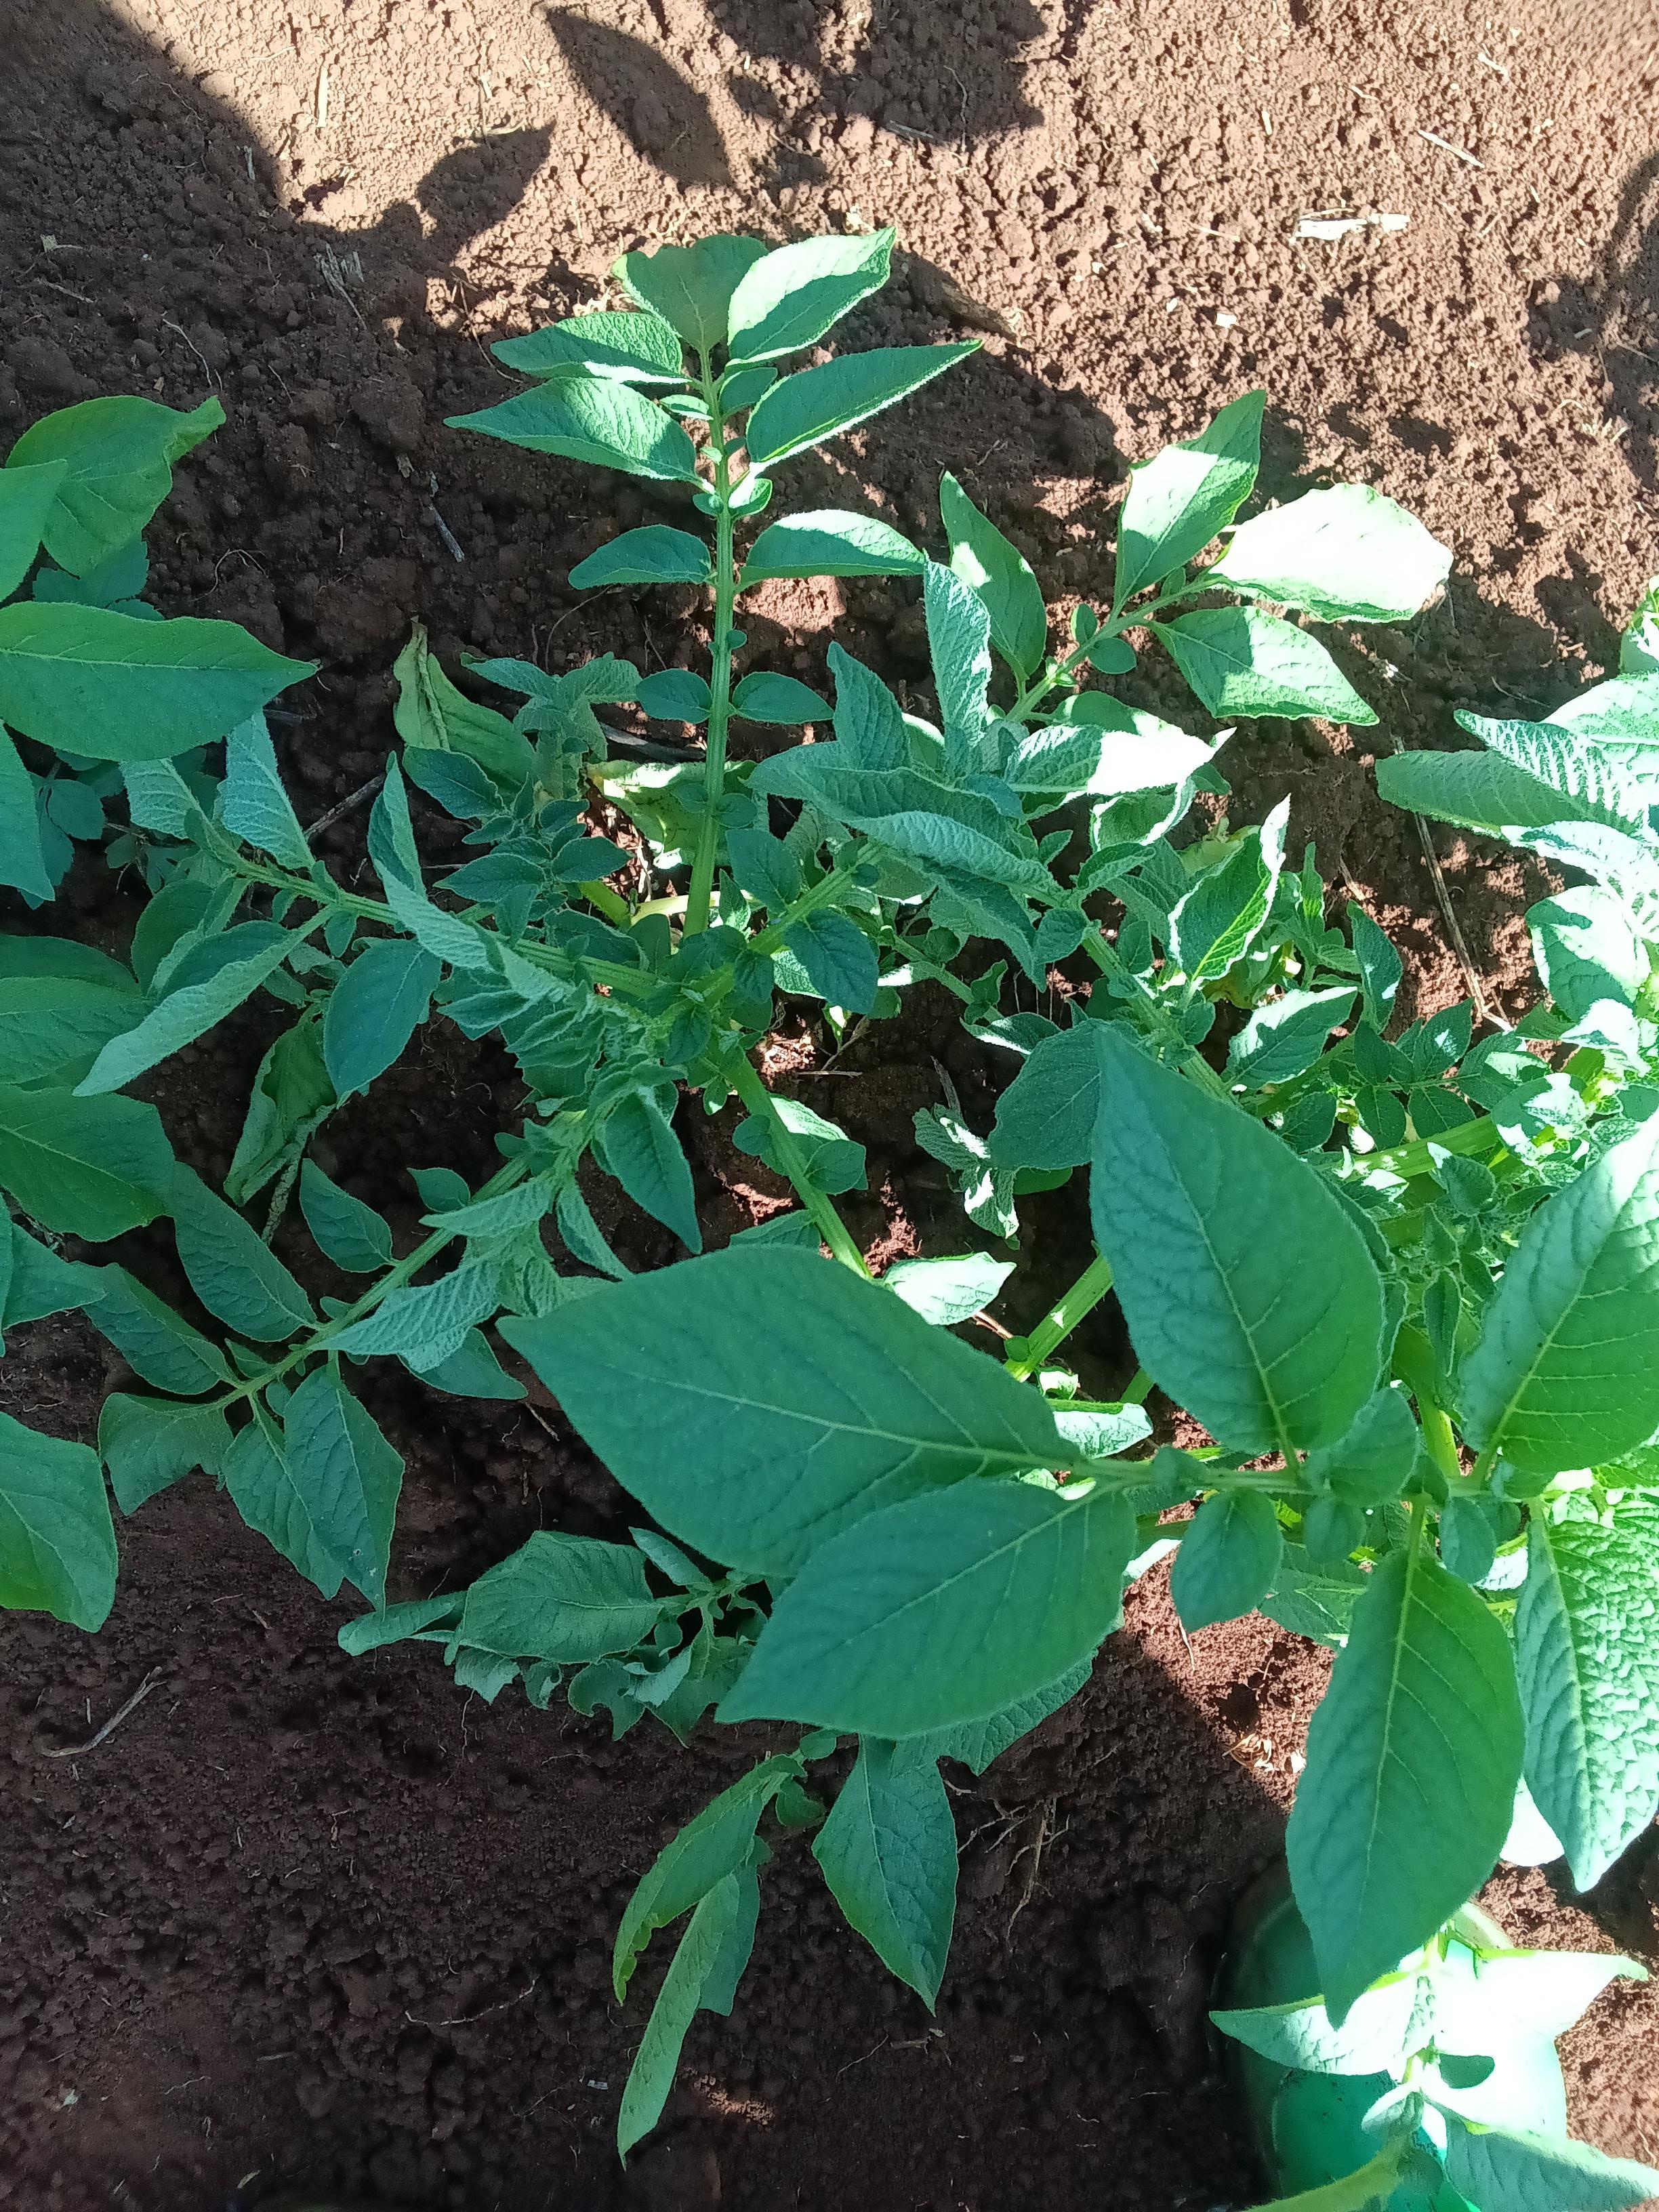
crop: potato
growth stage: vegetative
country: Kenya
